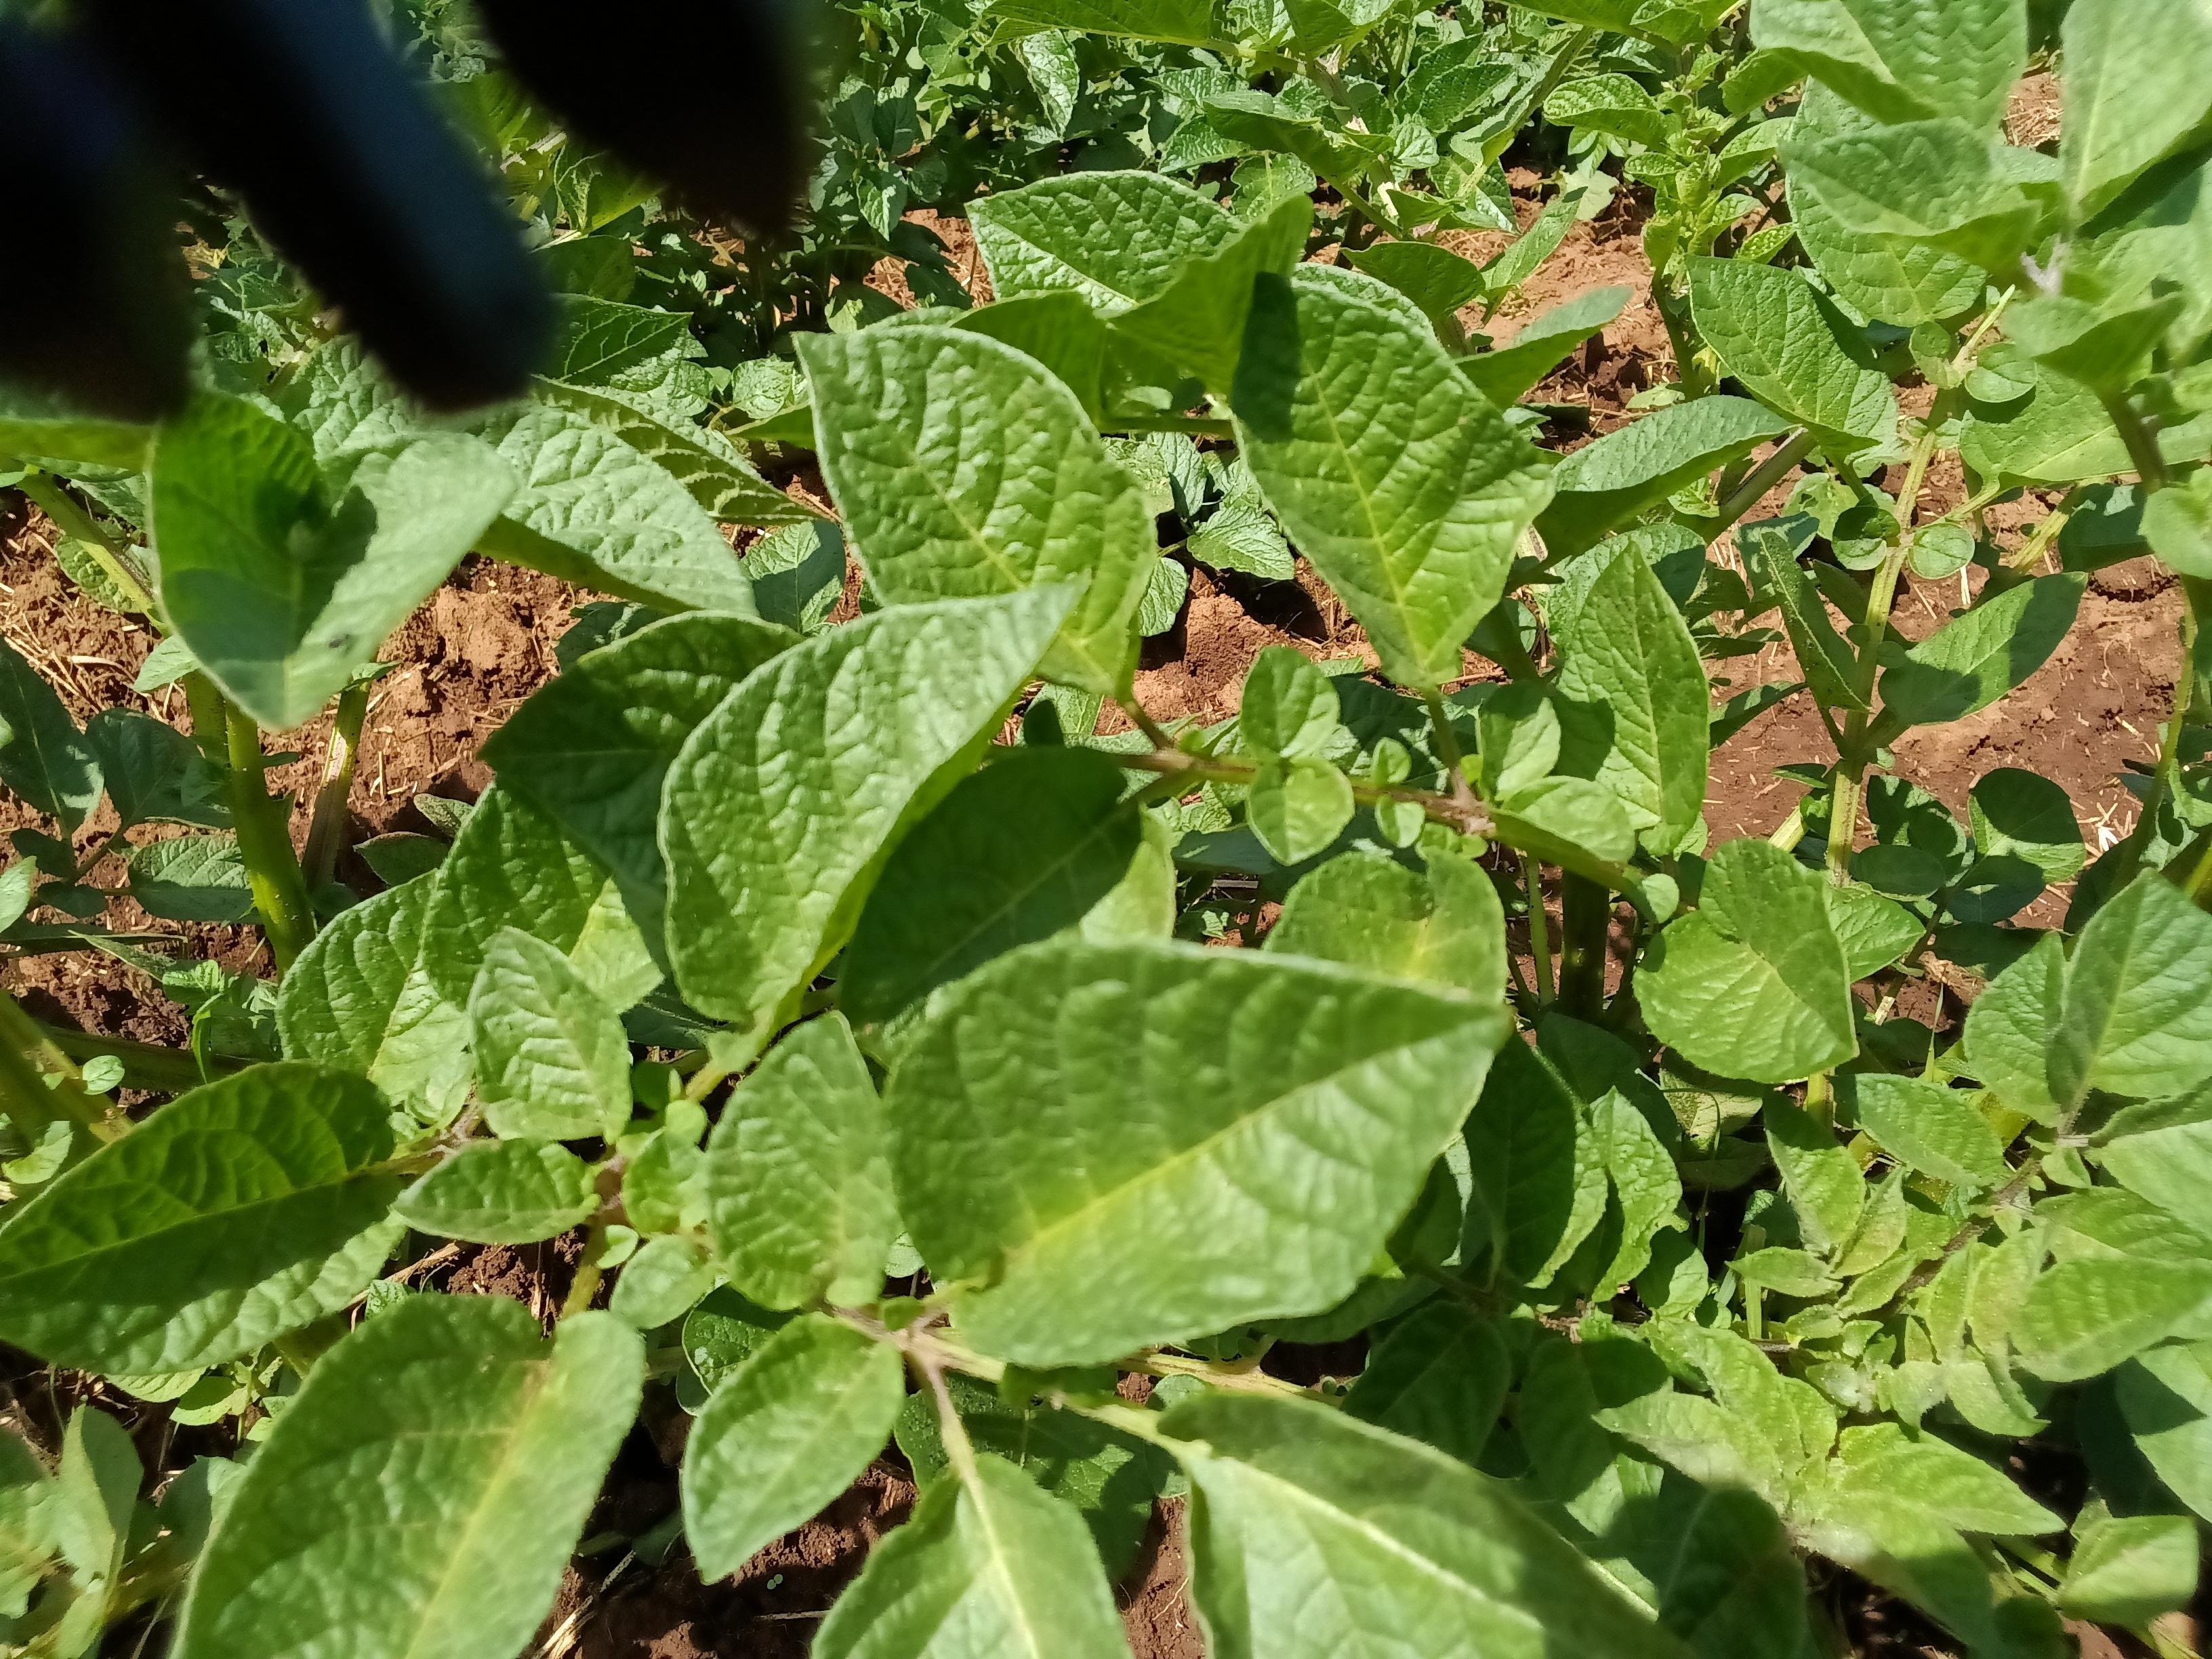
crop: potato
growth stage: vegetative
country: Kenya
